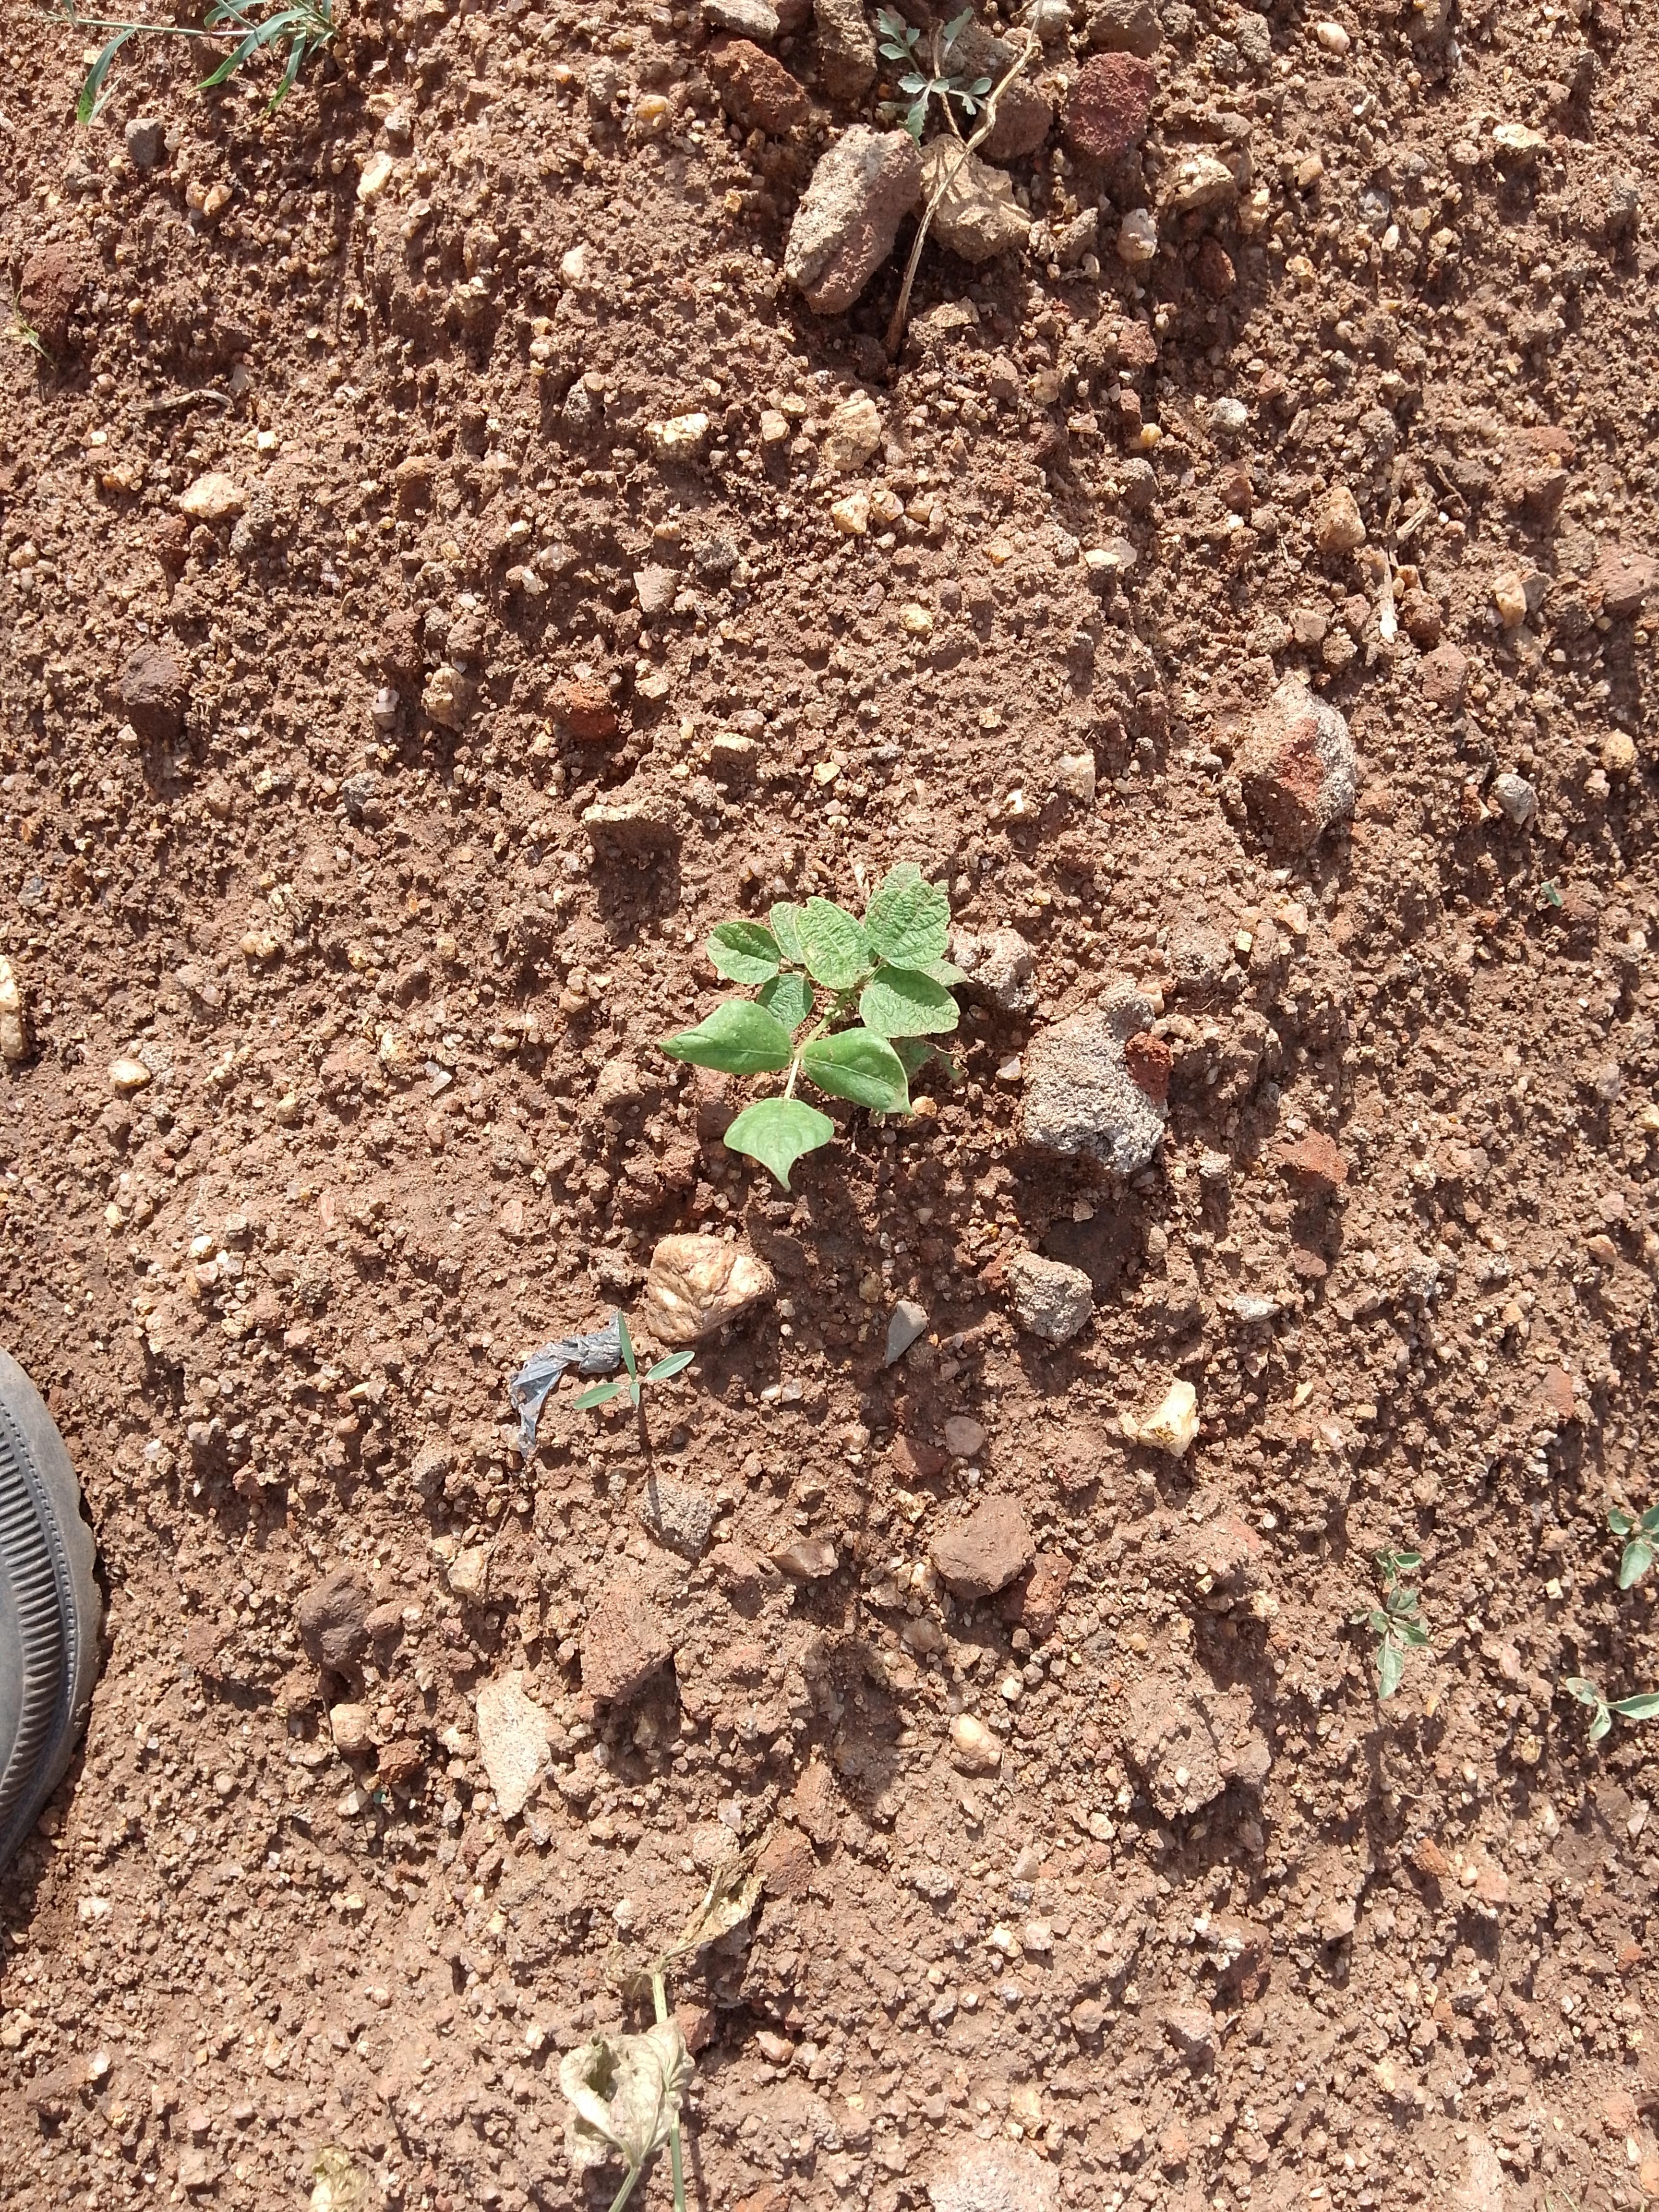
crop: common bean
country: Malawi
